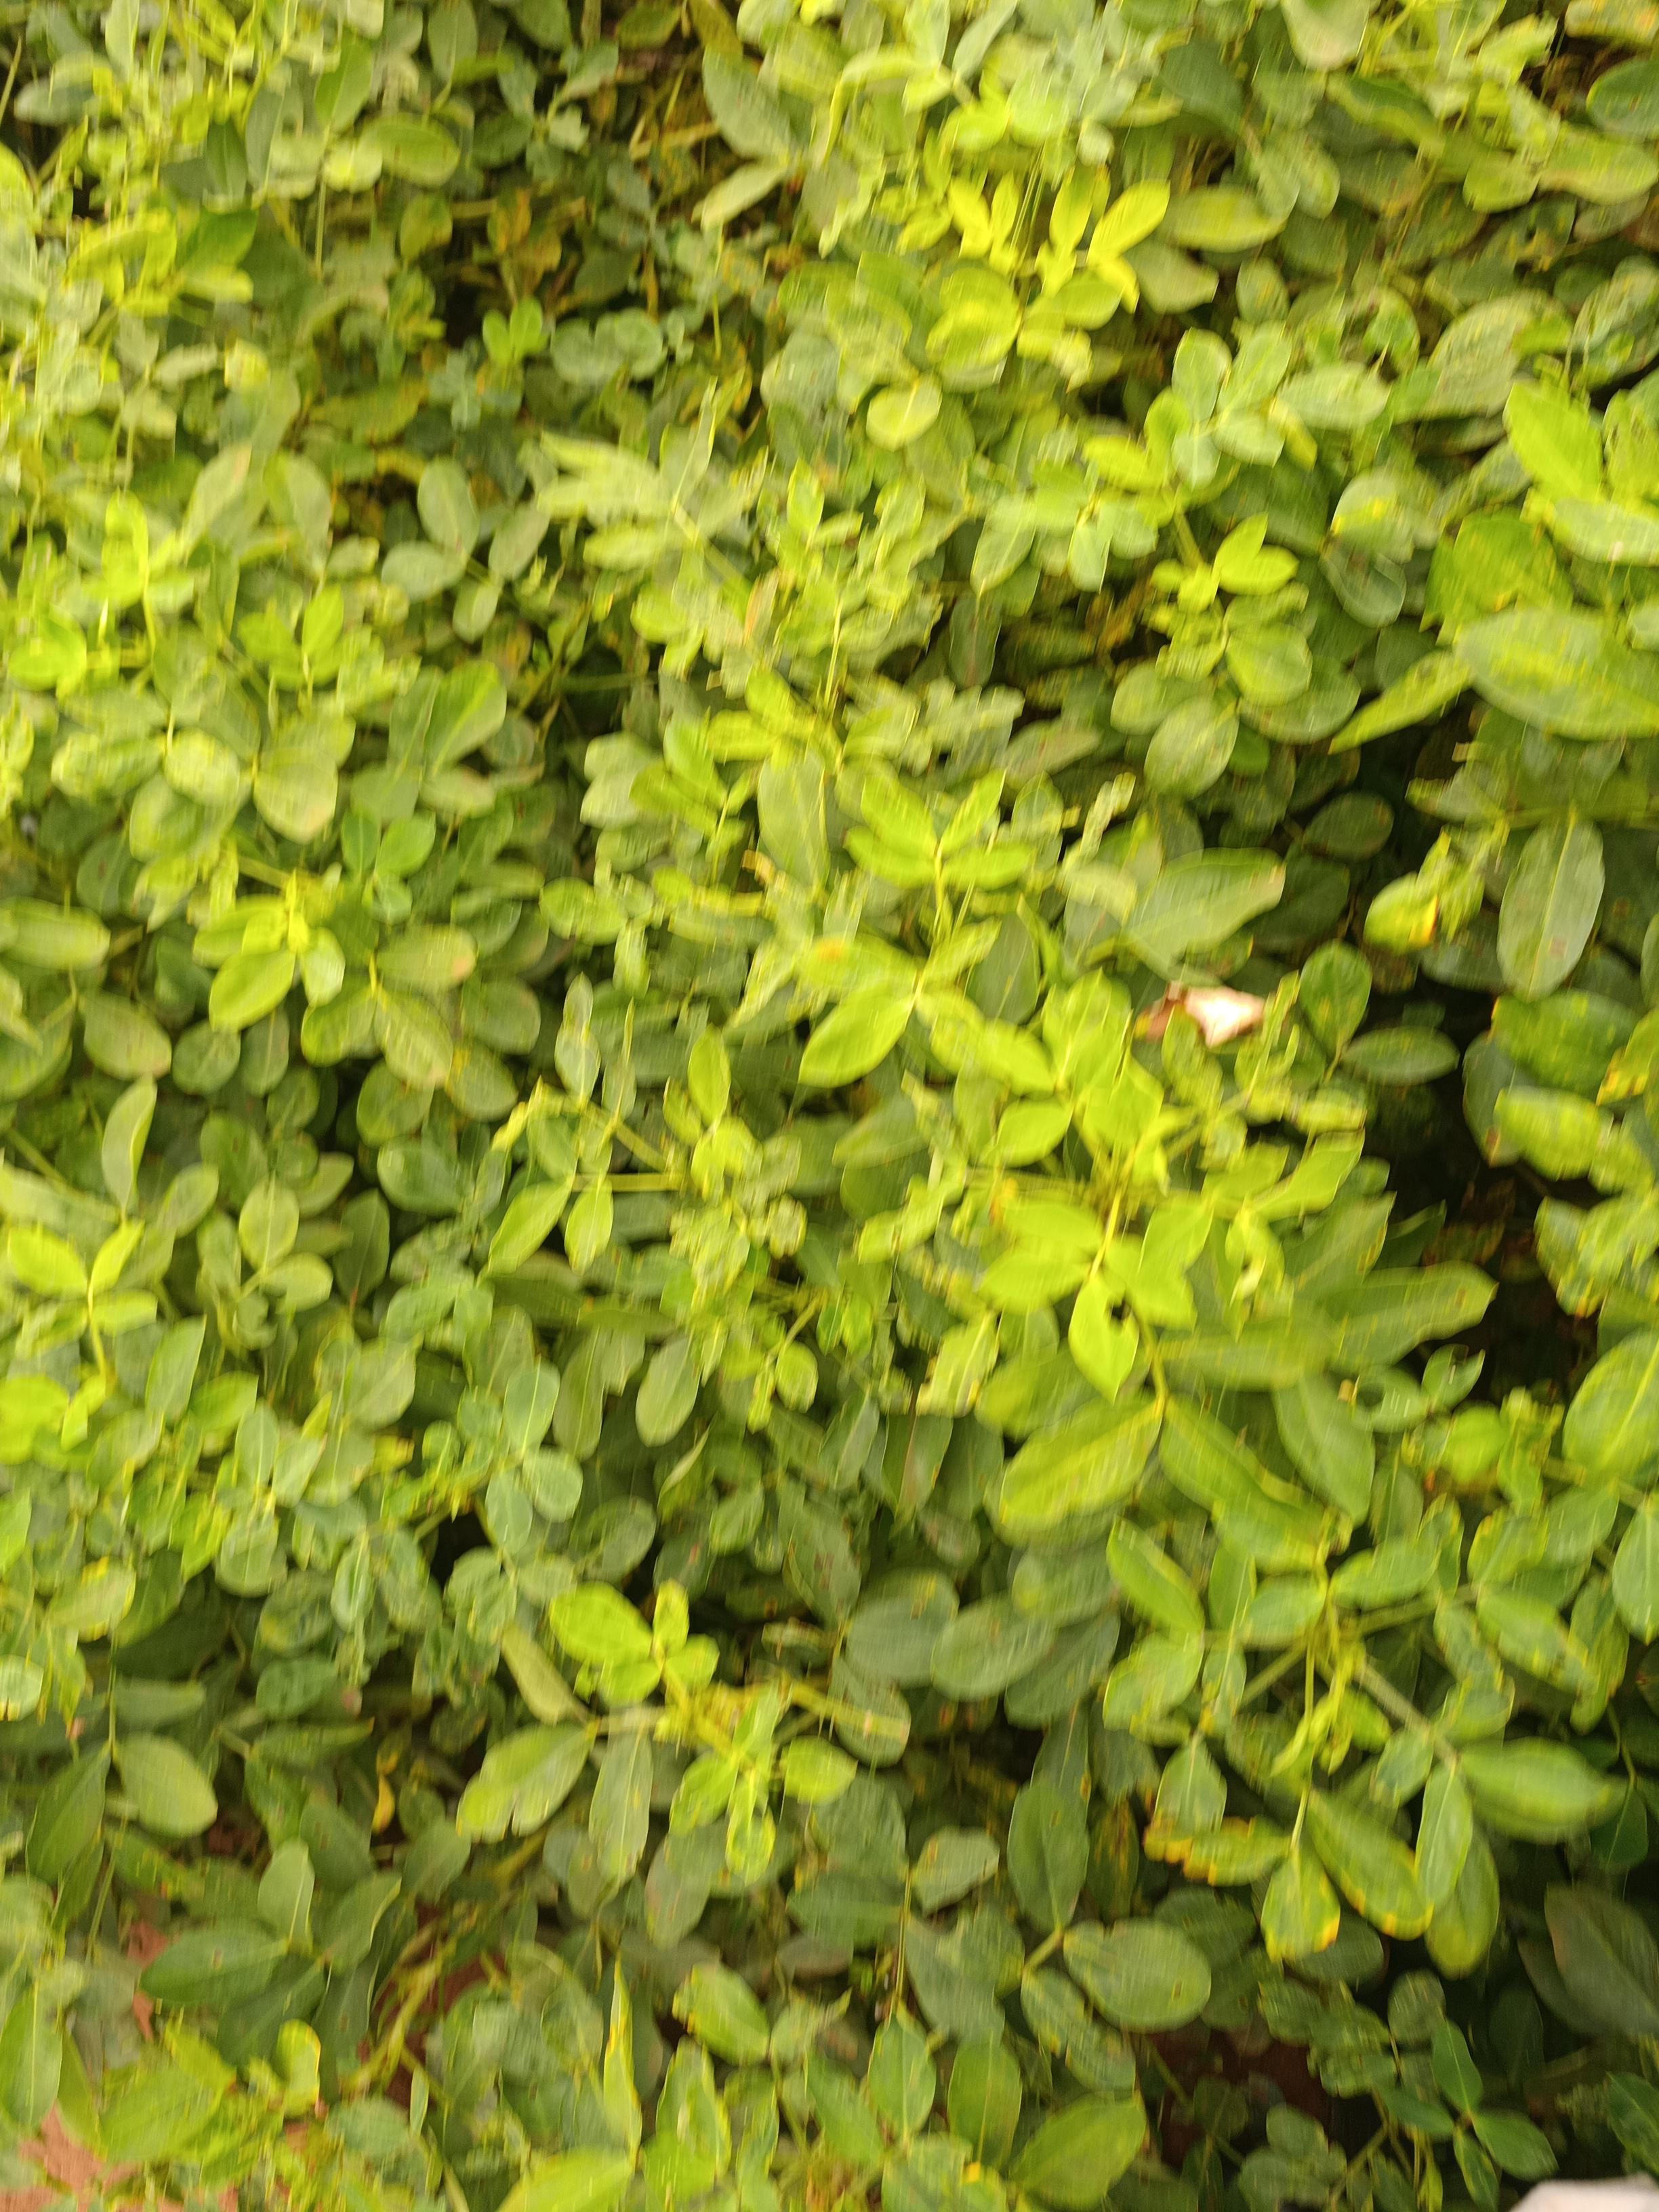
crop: groundnut
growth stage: pegging
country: Kenya
